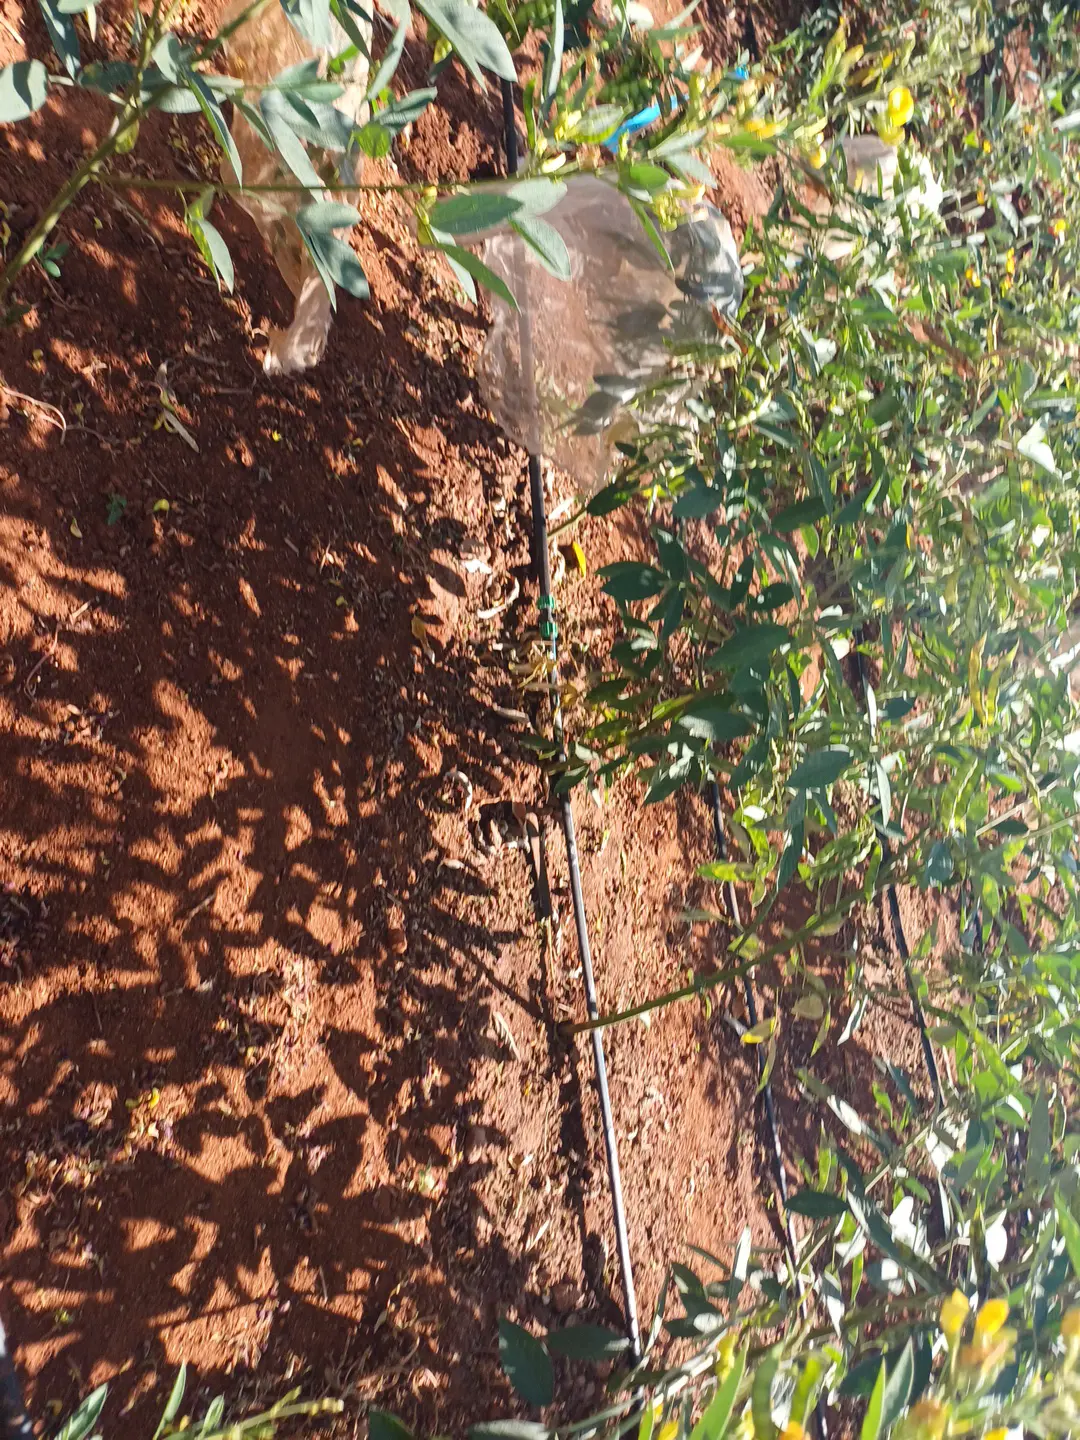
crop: pigeonpea
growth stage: development pod
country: Kenya
